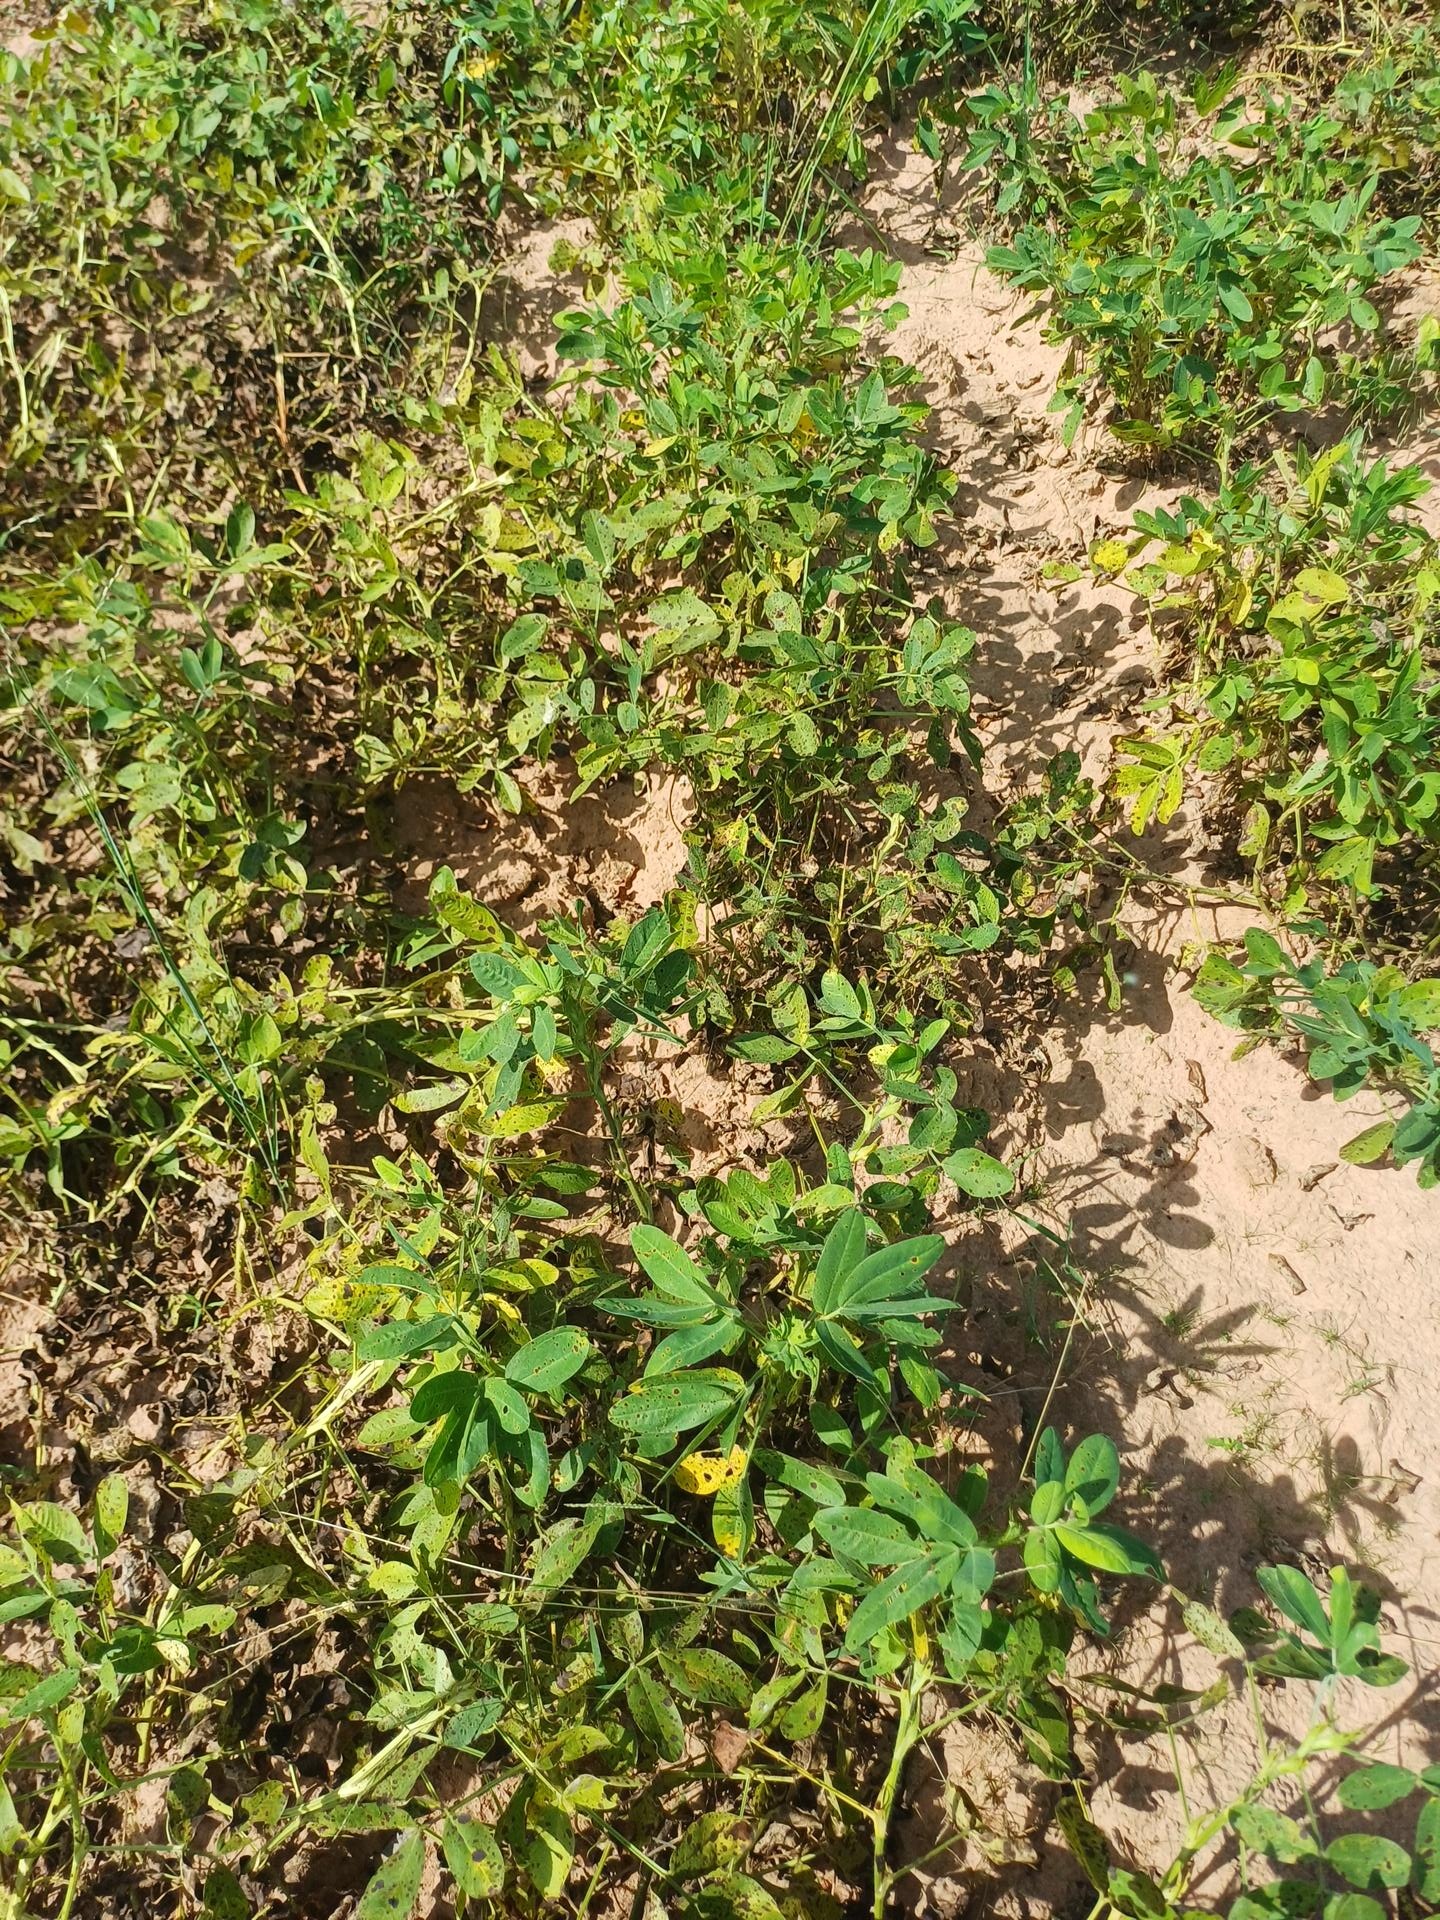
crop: groundnut
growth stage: flowering
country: Senegal
